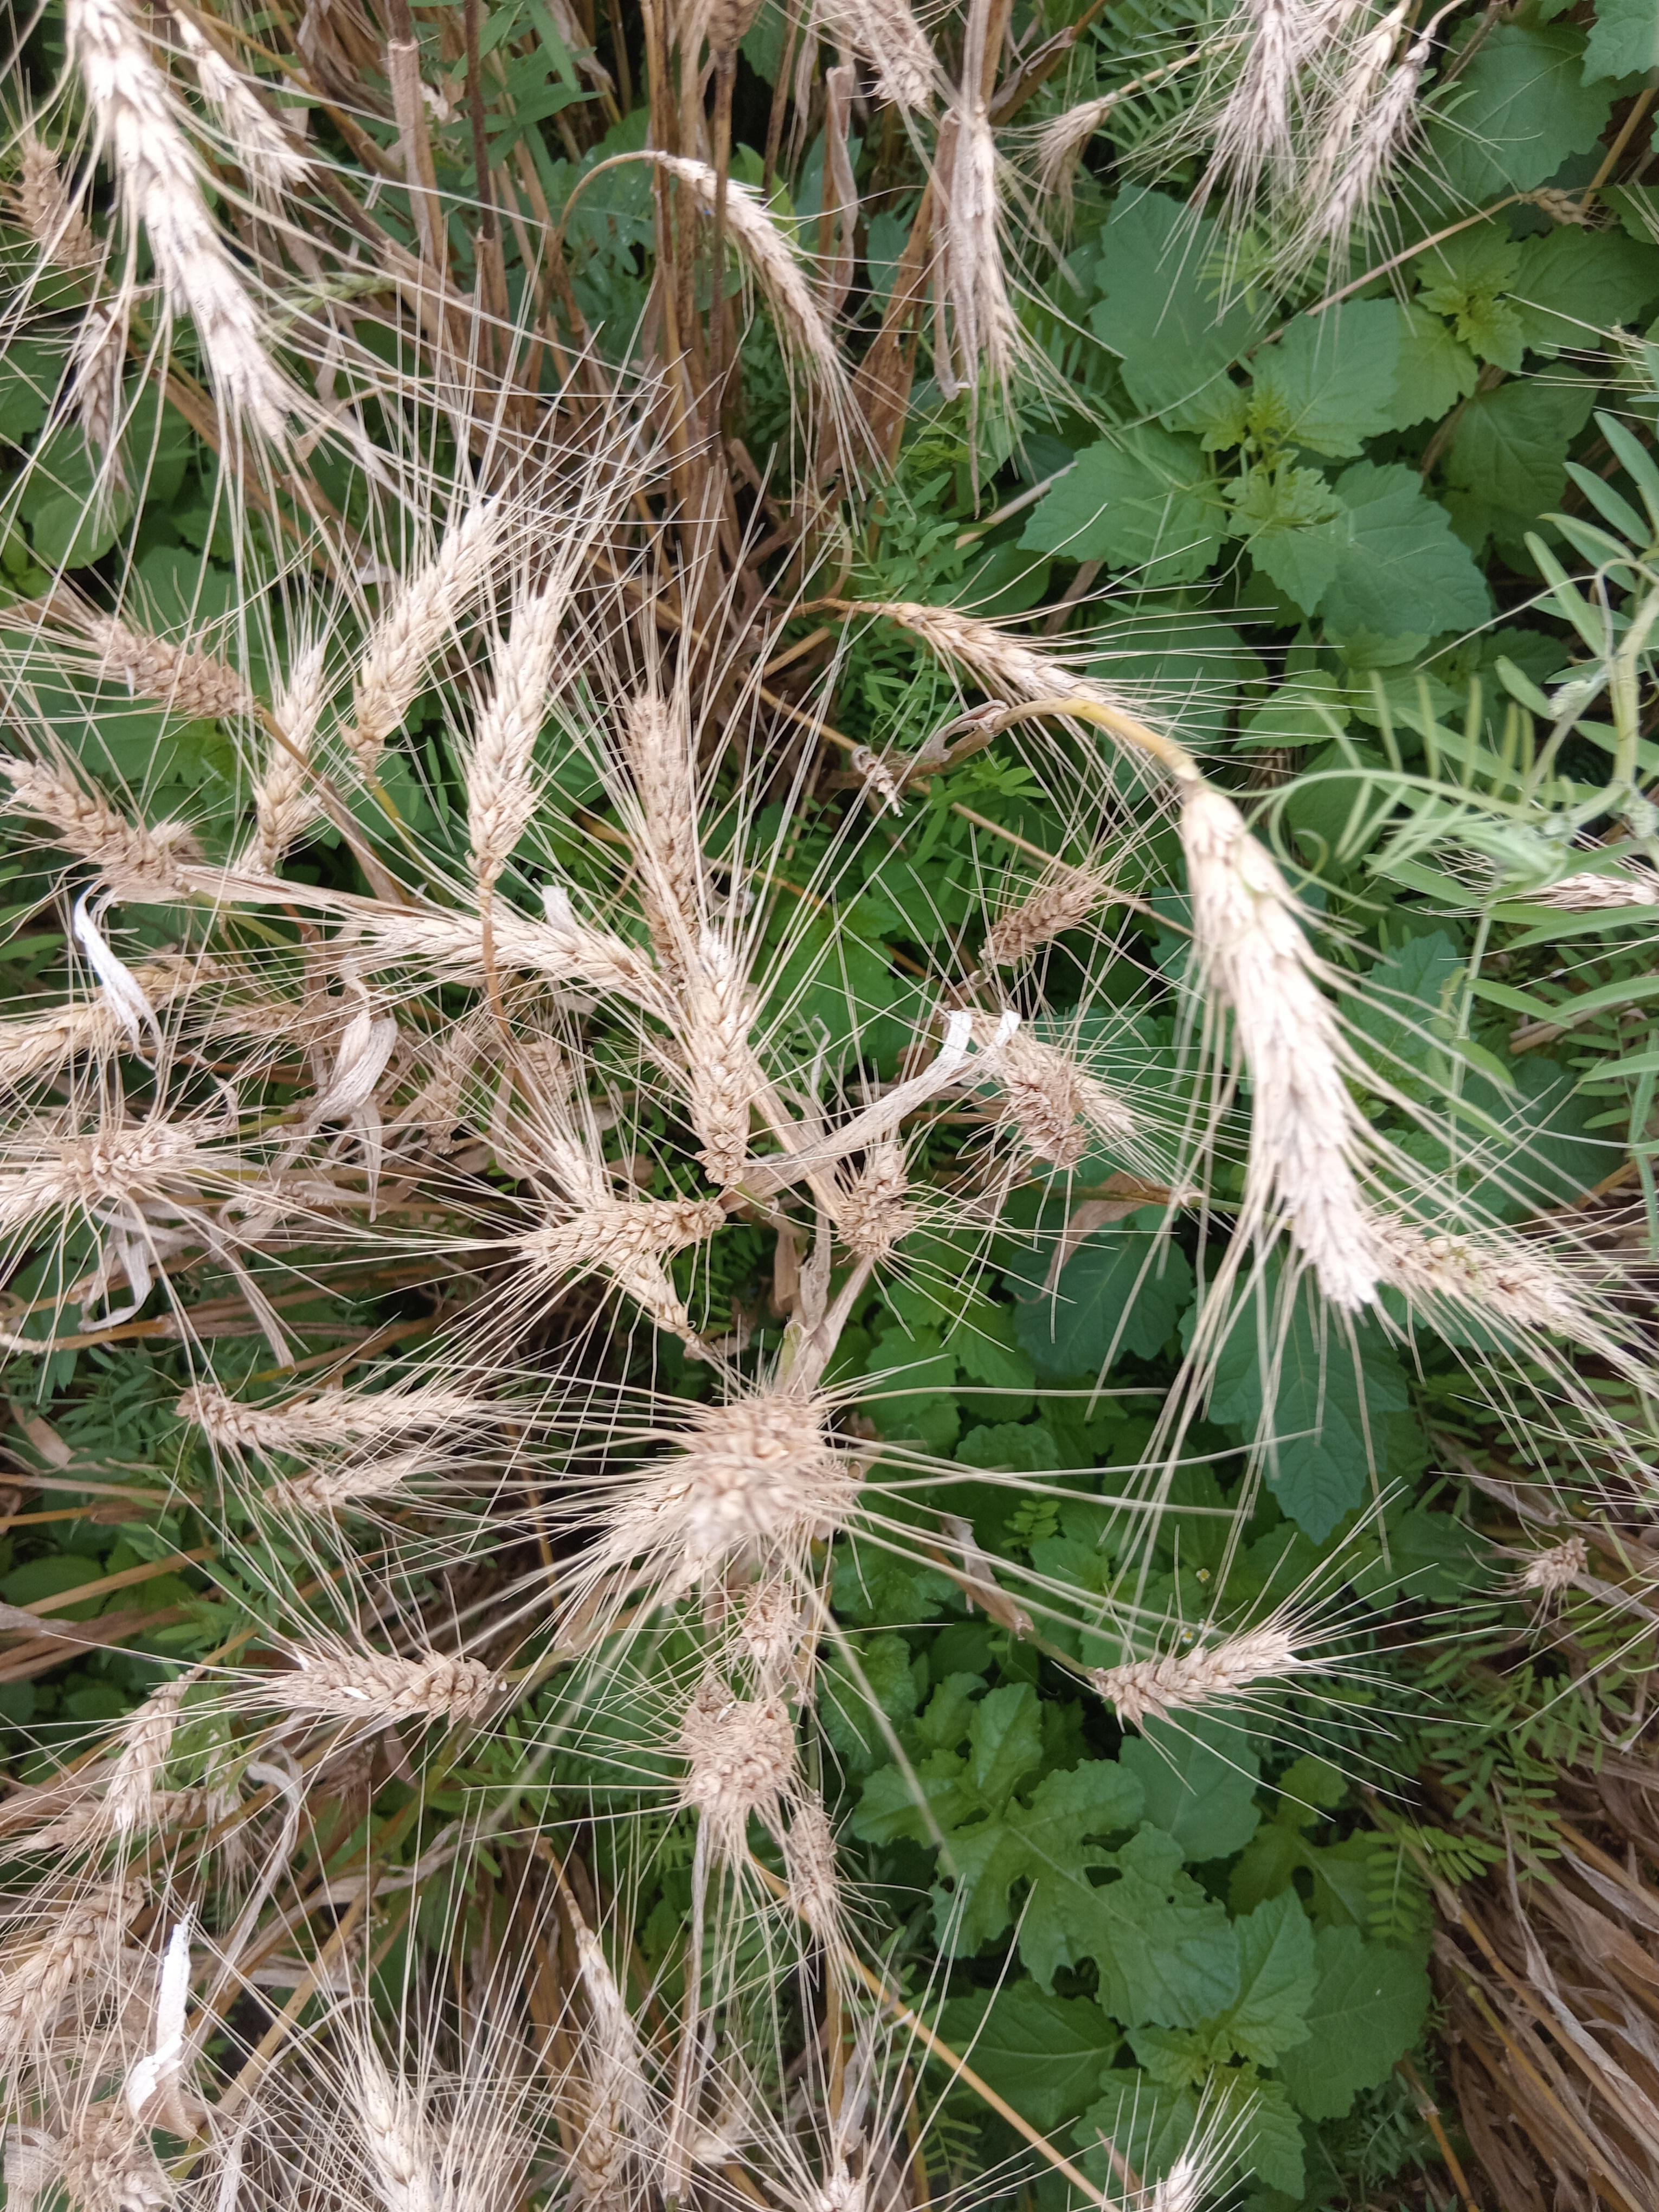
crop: wheat
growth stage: maturity
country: Kenya
